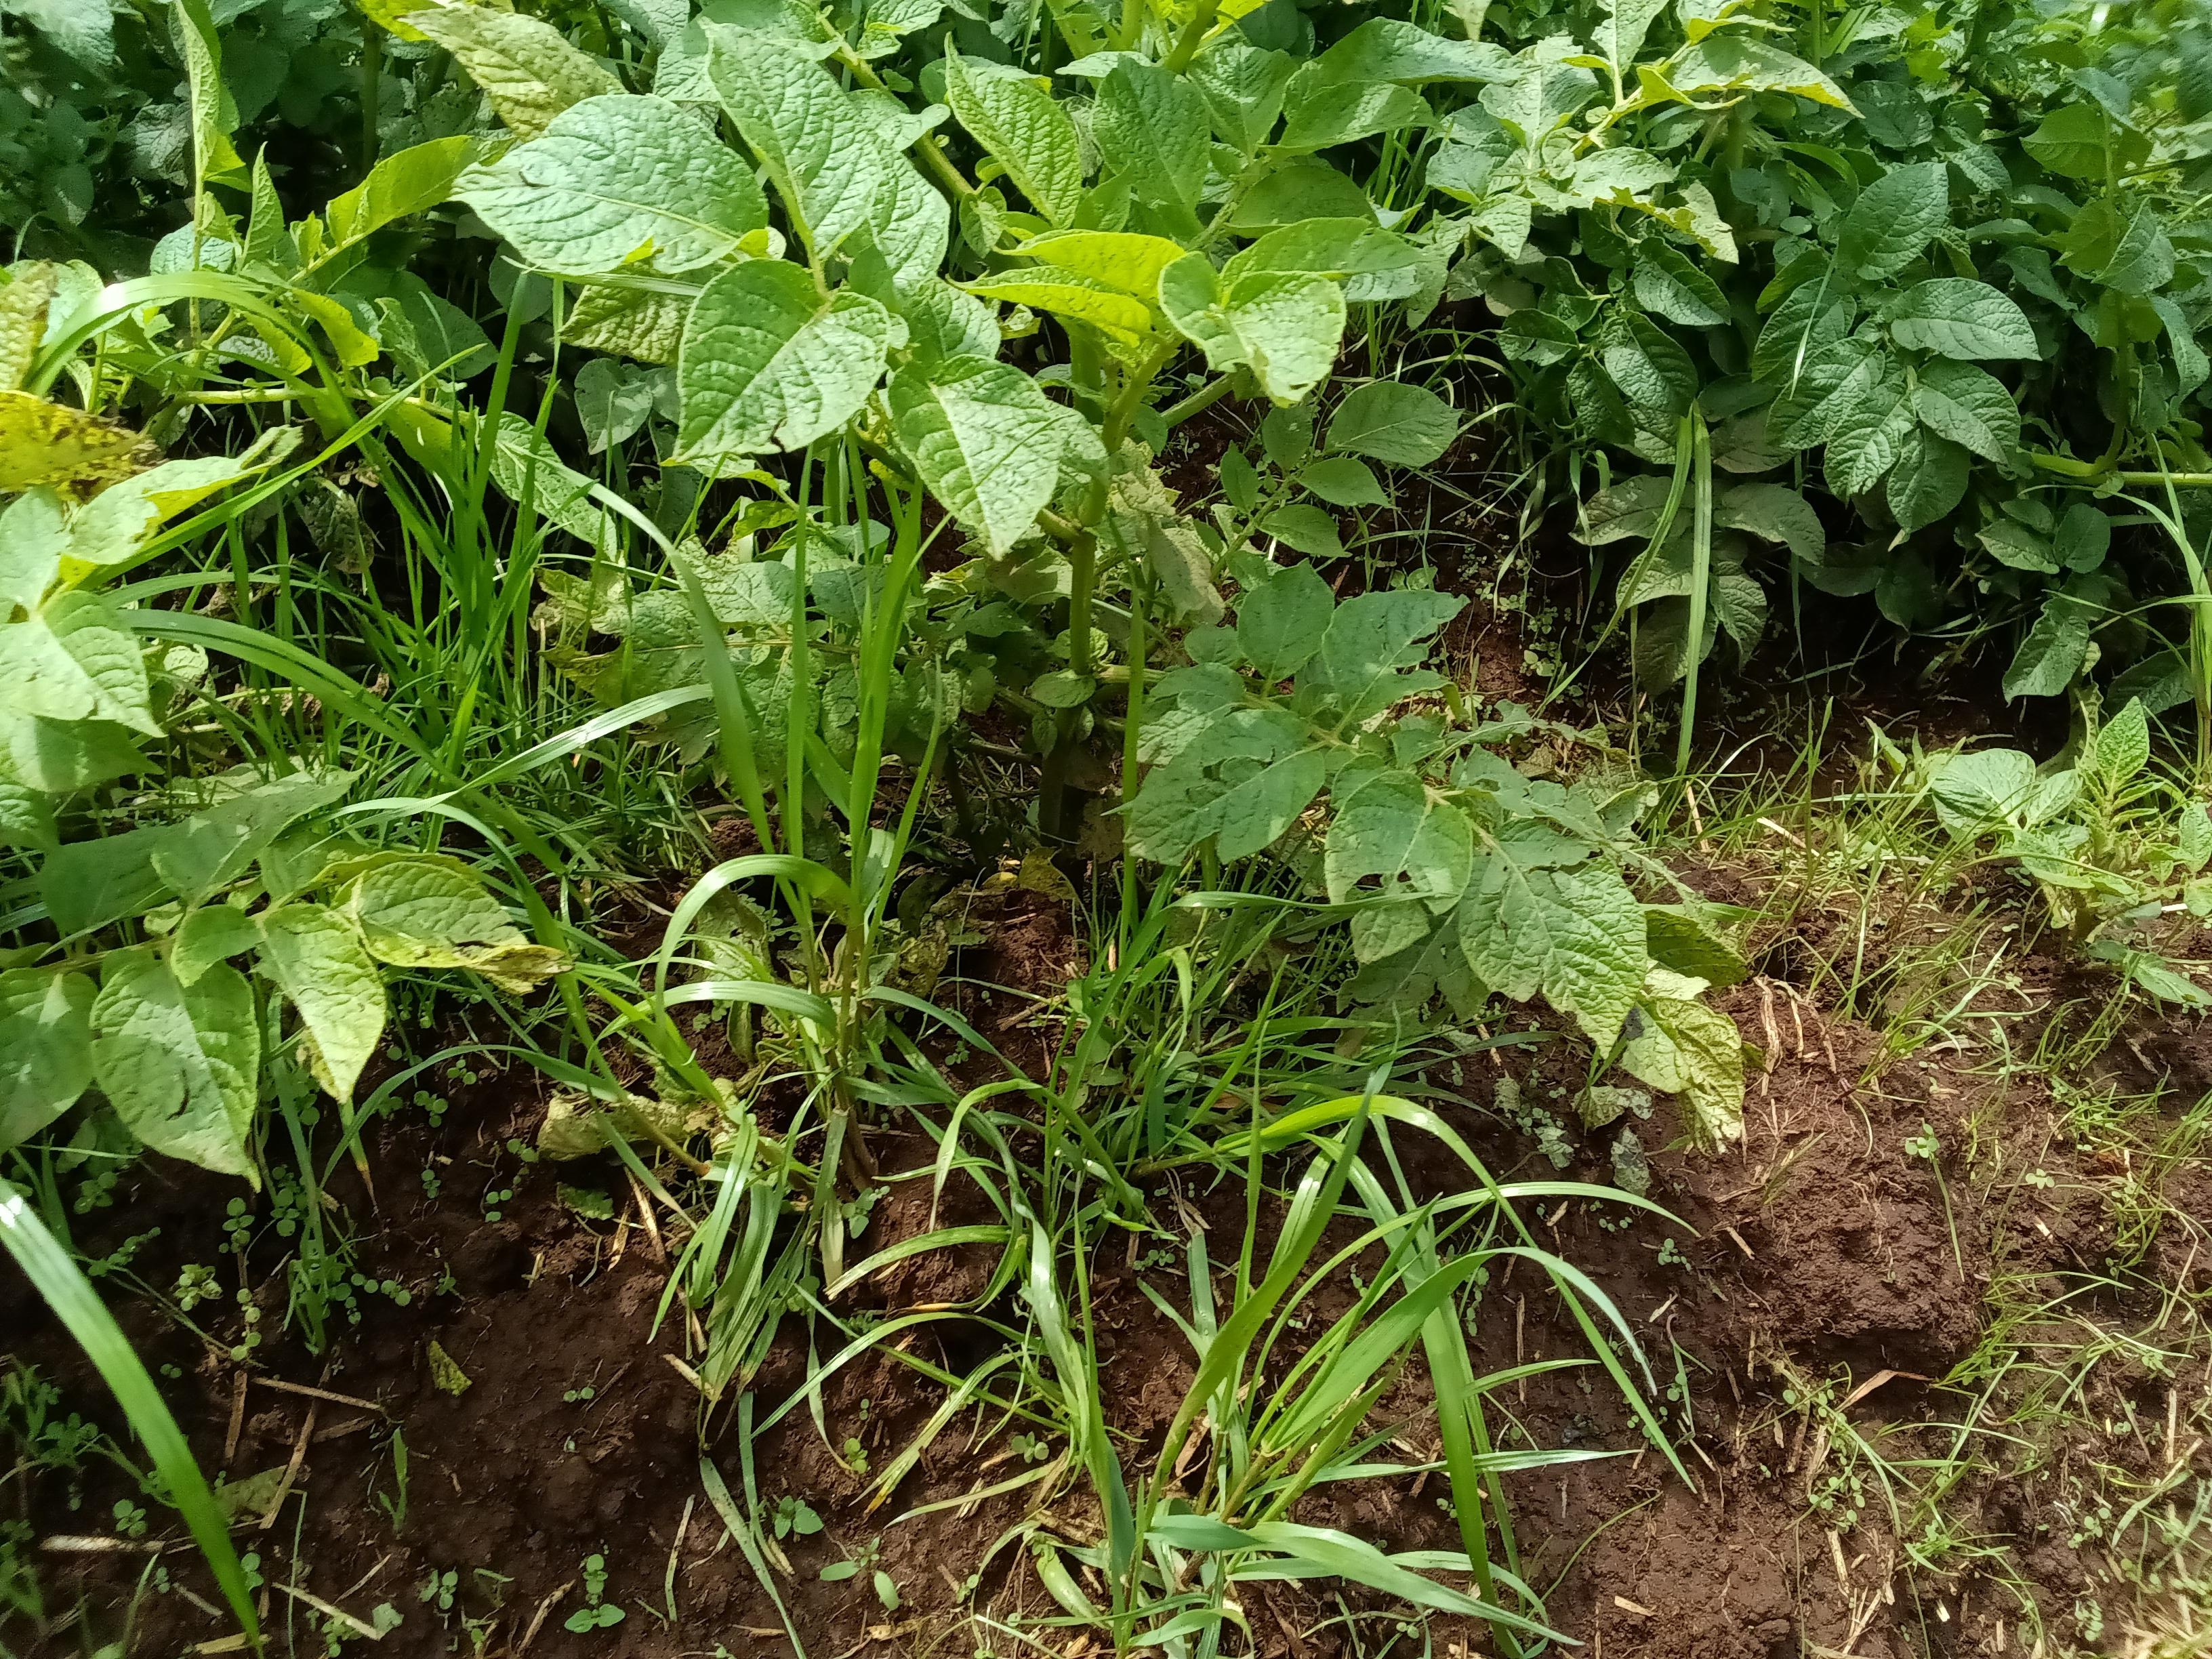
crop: potato
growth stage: vegetative
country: Kenya
